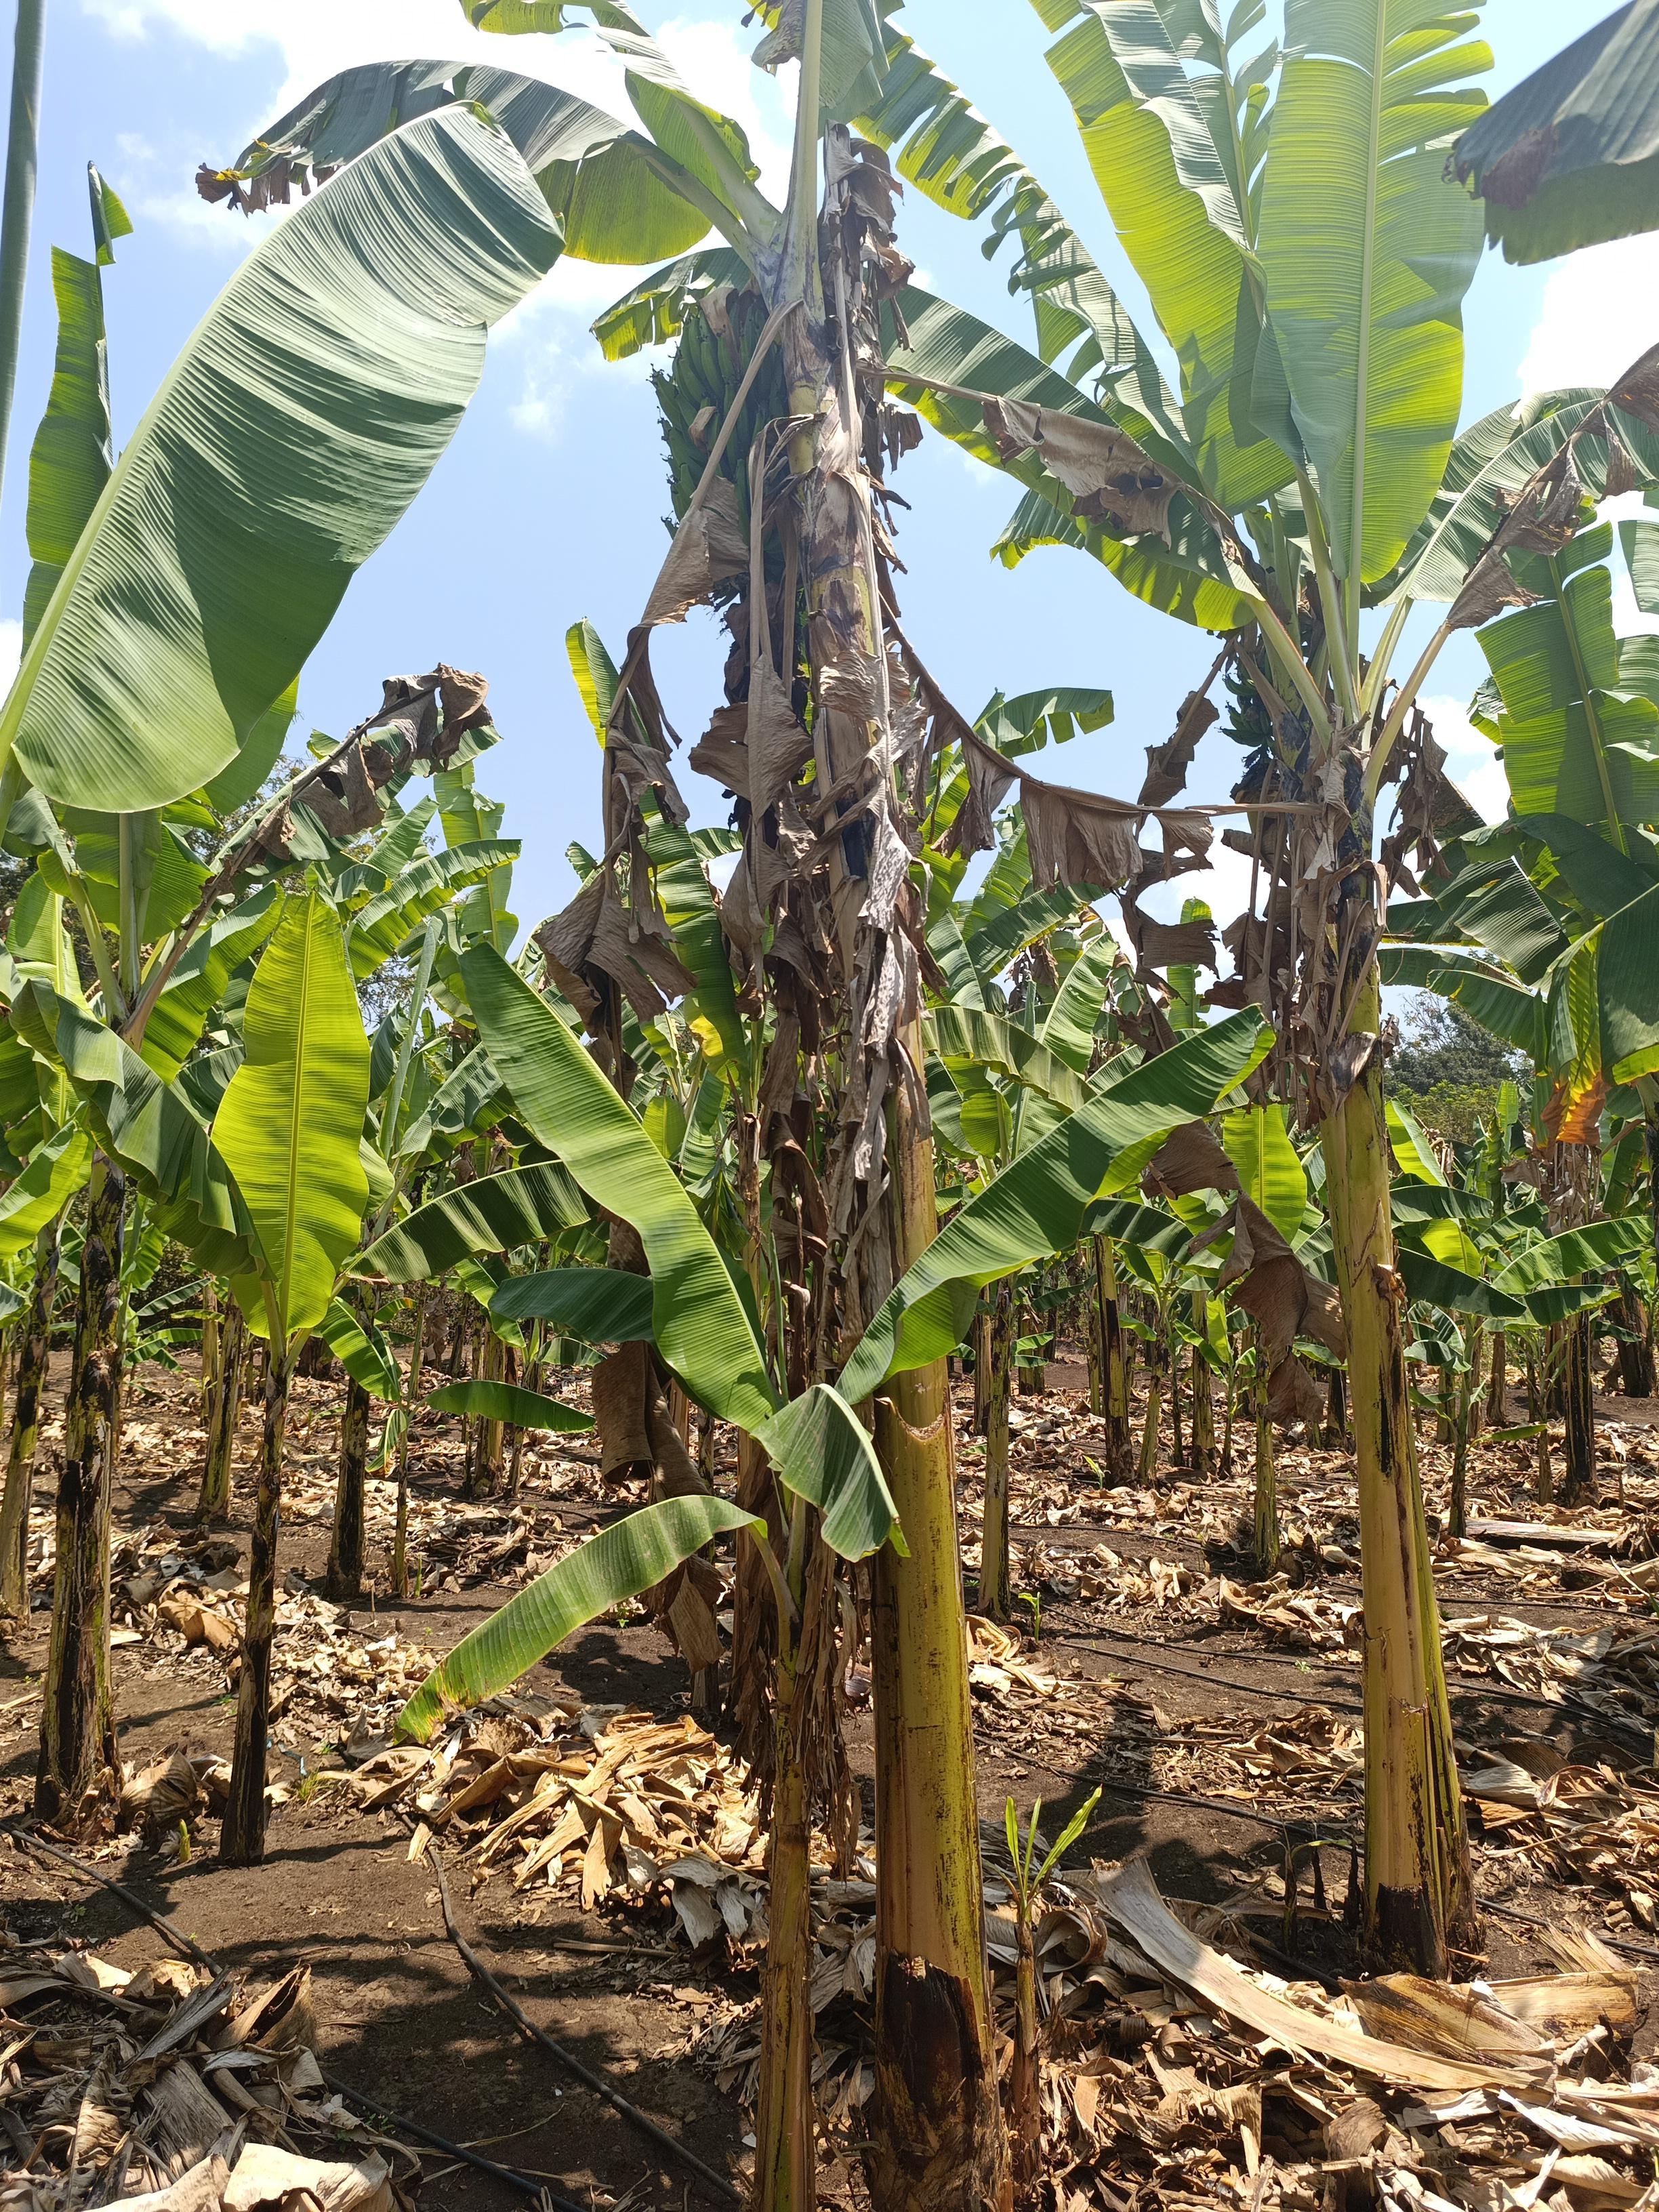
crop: banana
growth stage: maturity
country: Tanzania
